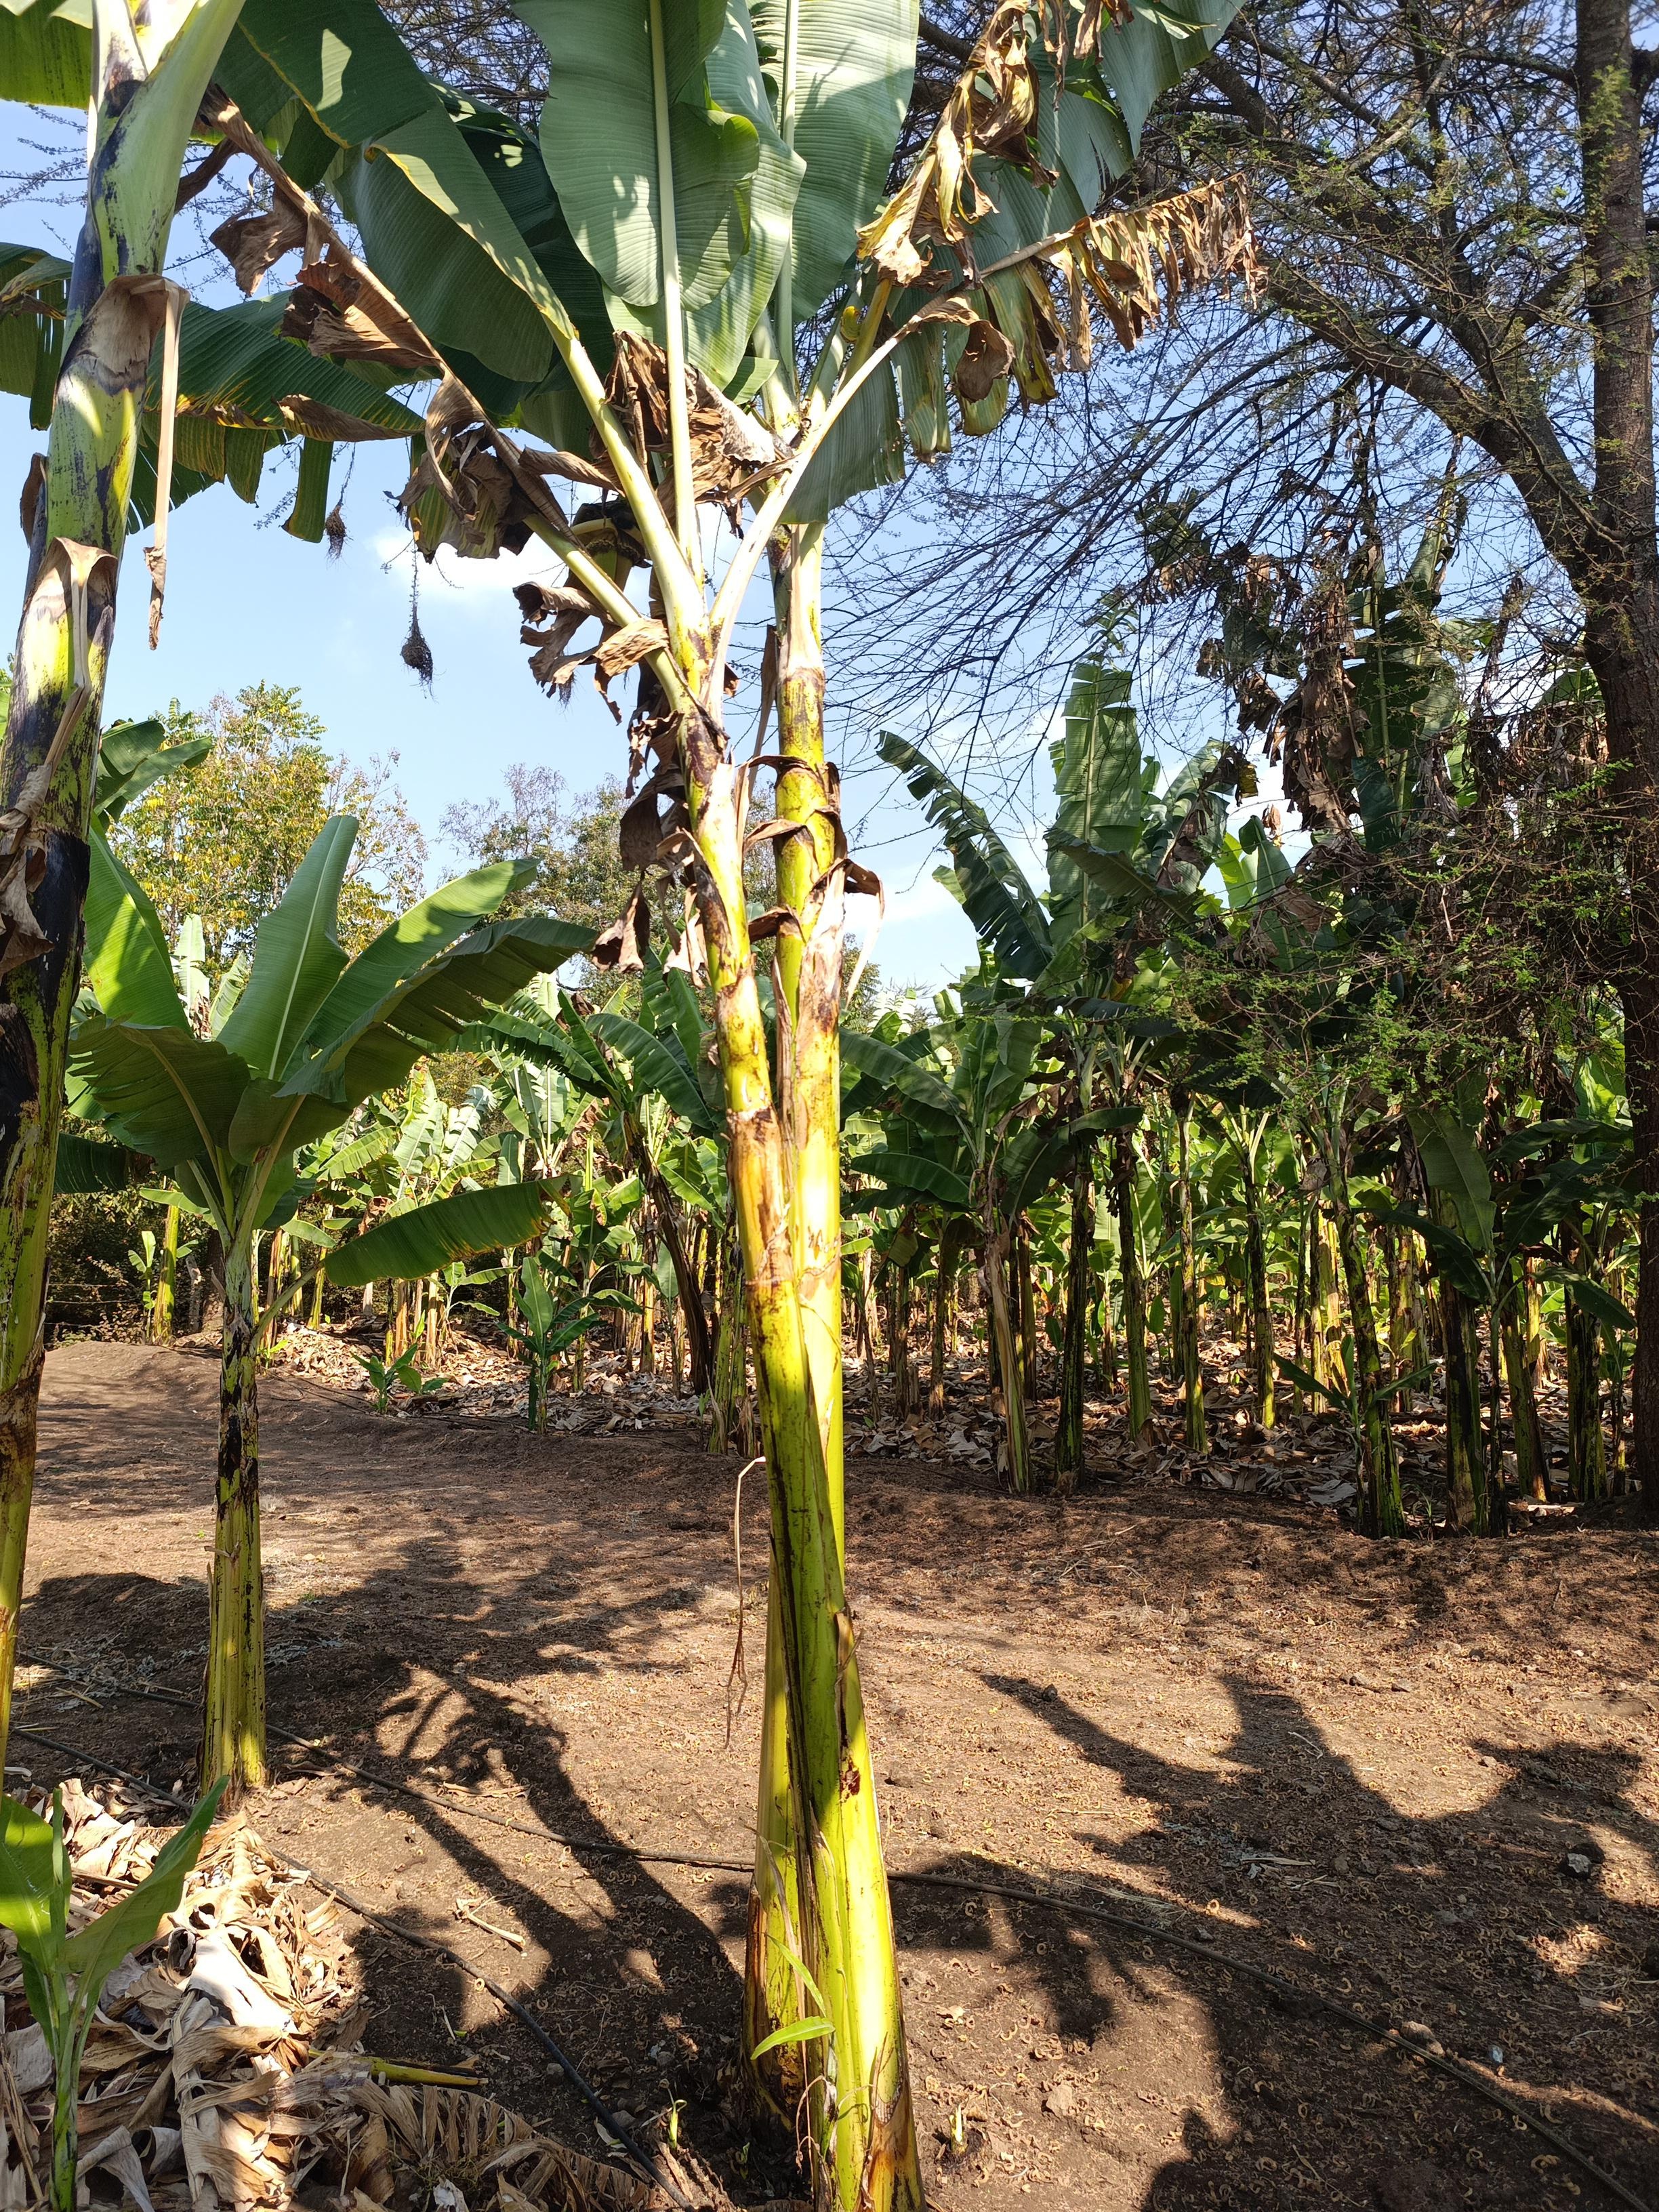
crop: banana
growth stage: vegetative
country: Tanzania
